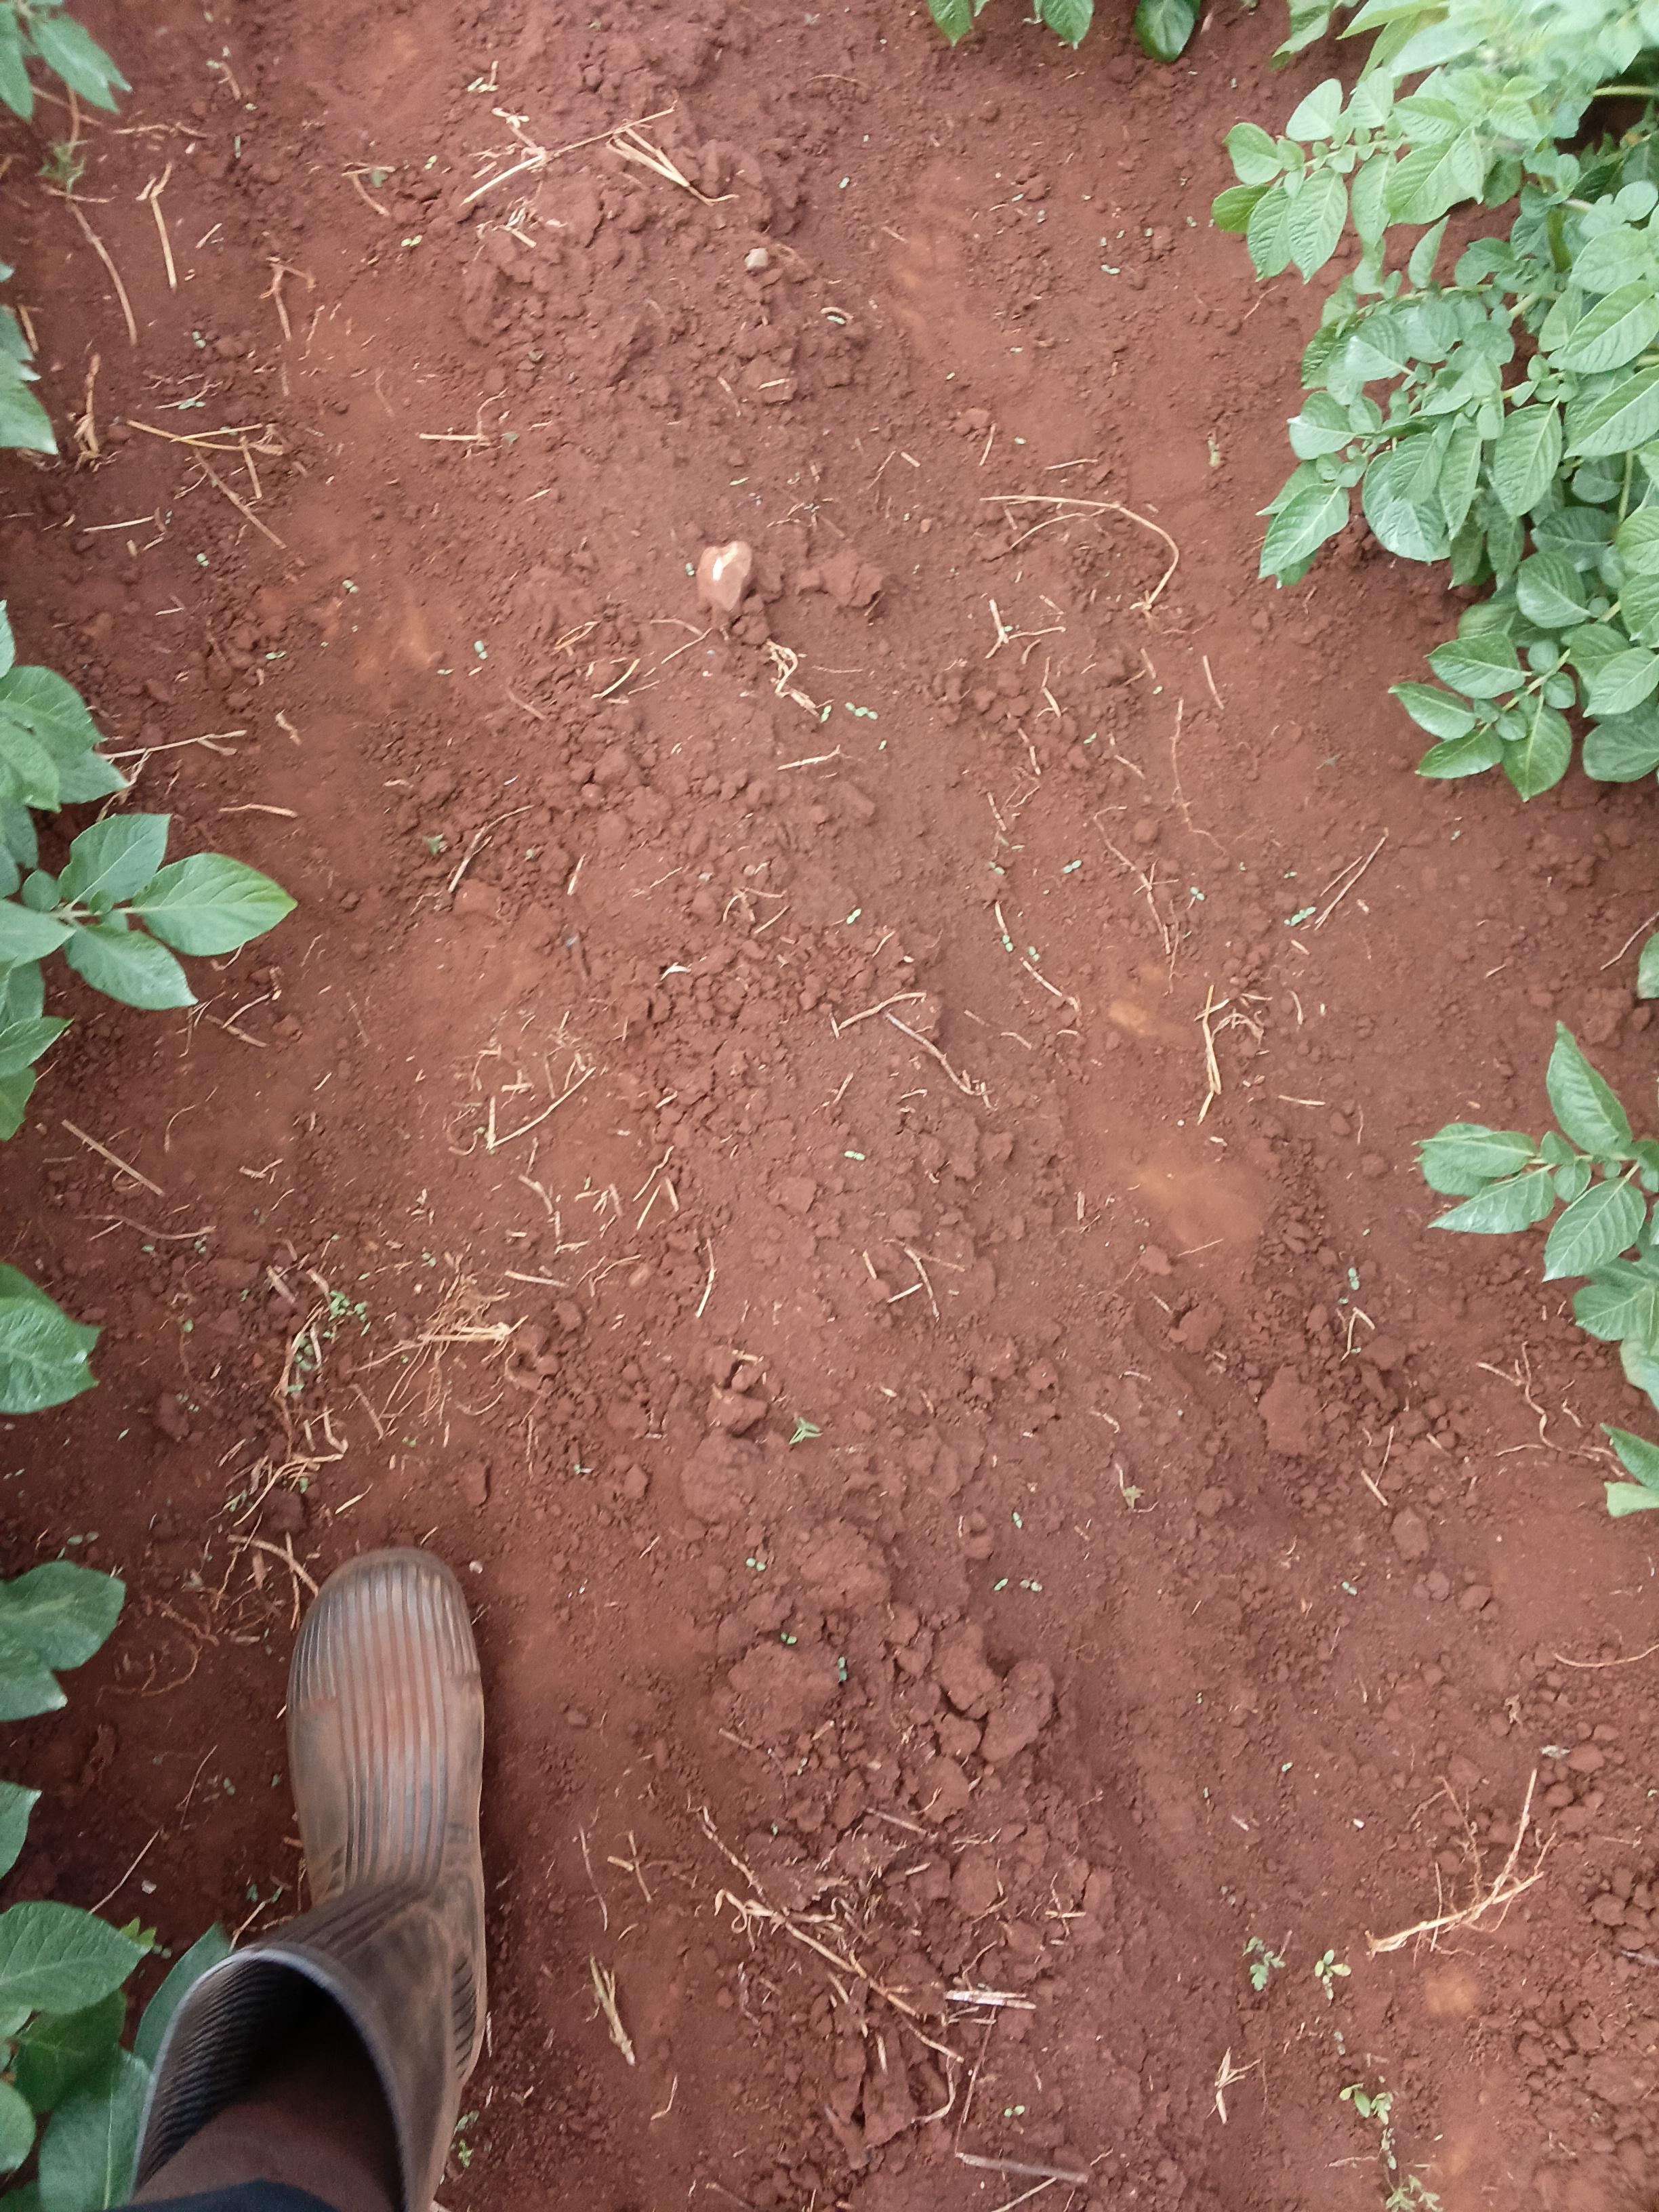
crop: potato
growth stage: vegetative
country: Kenya
